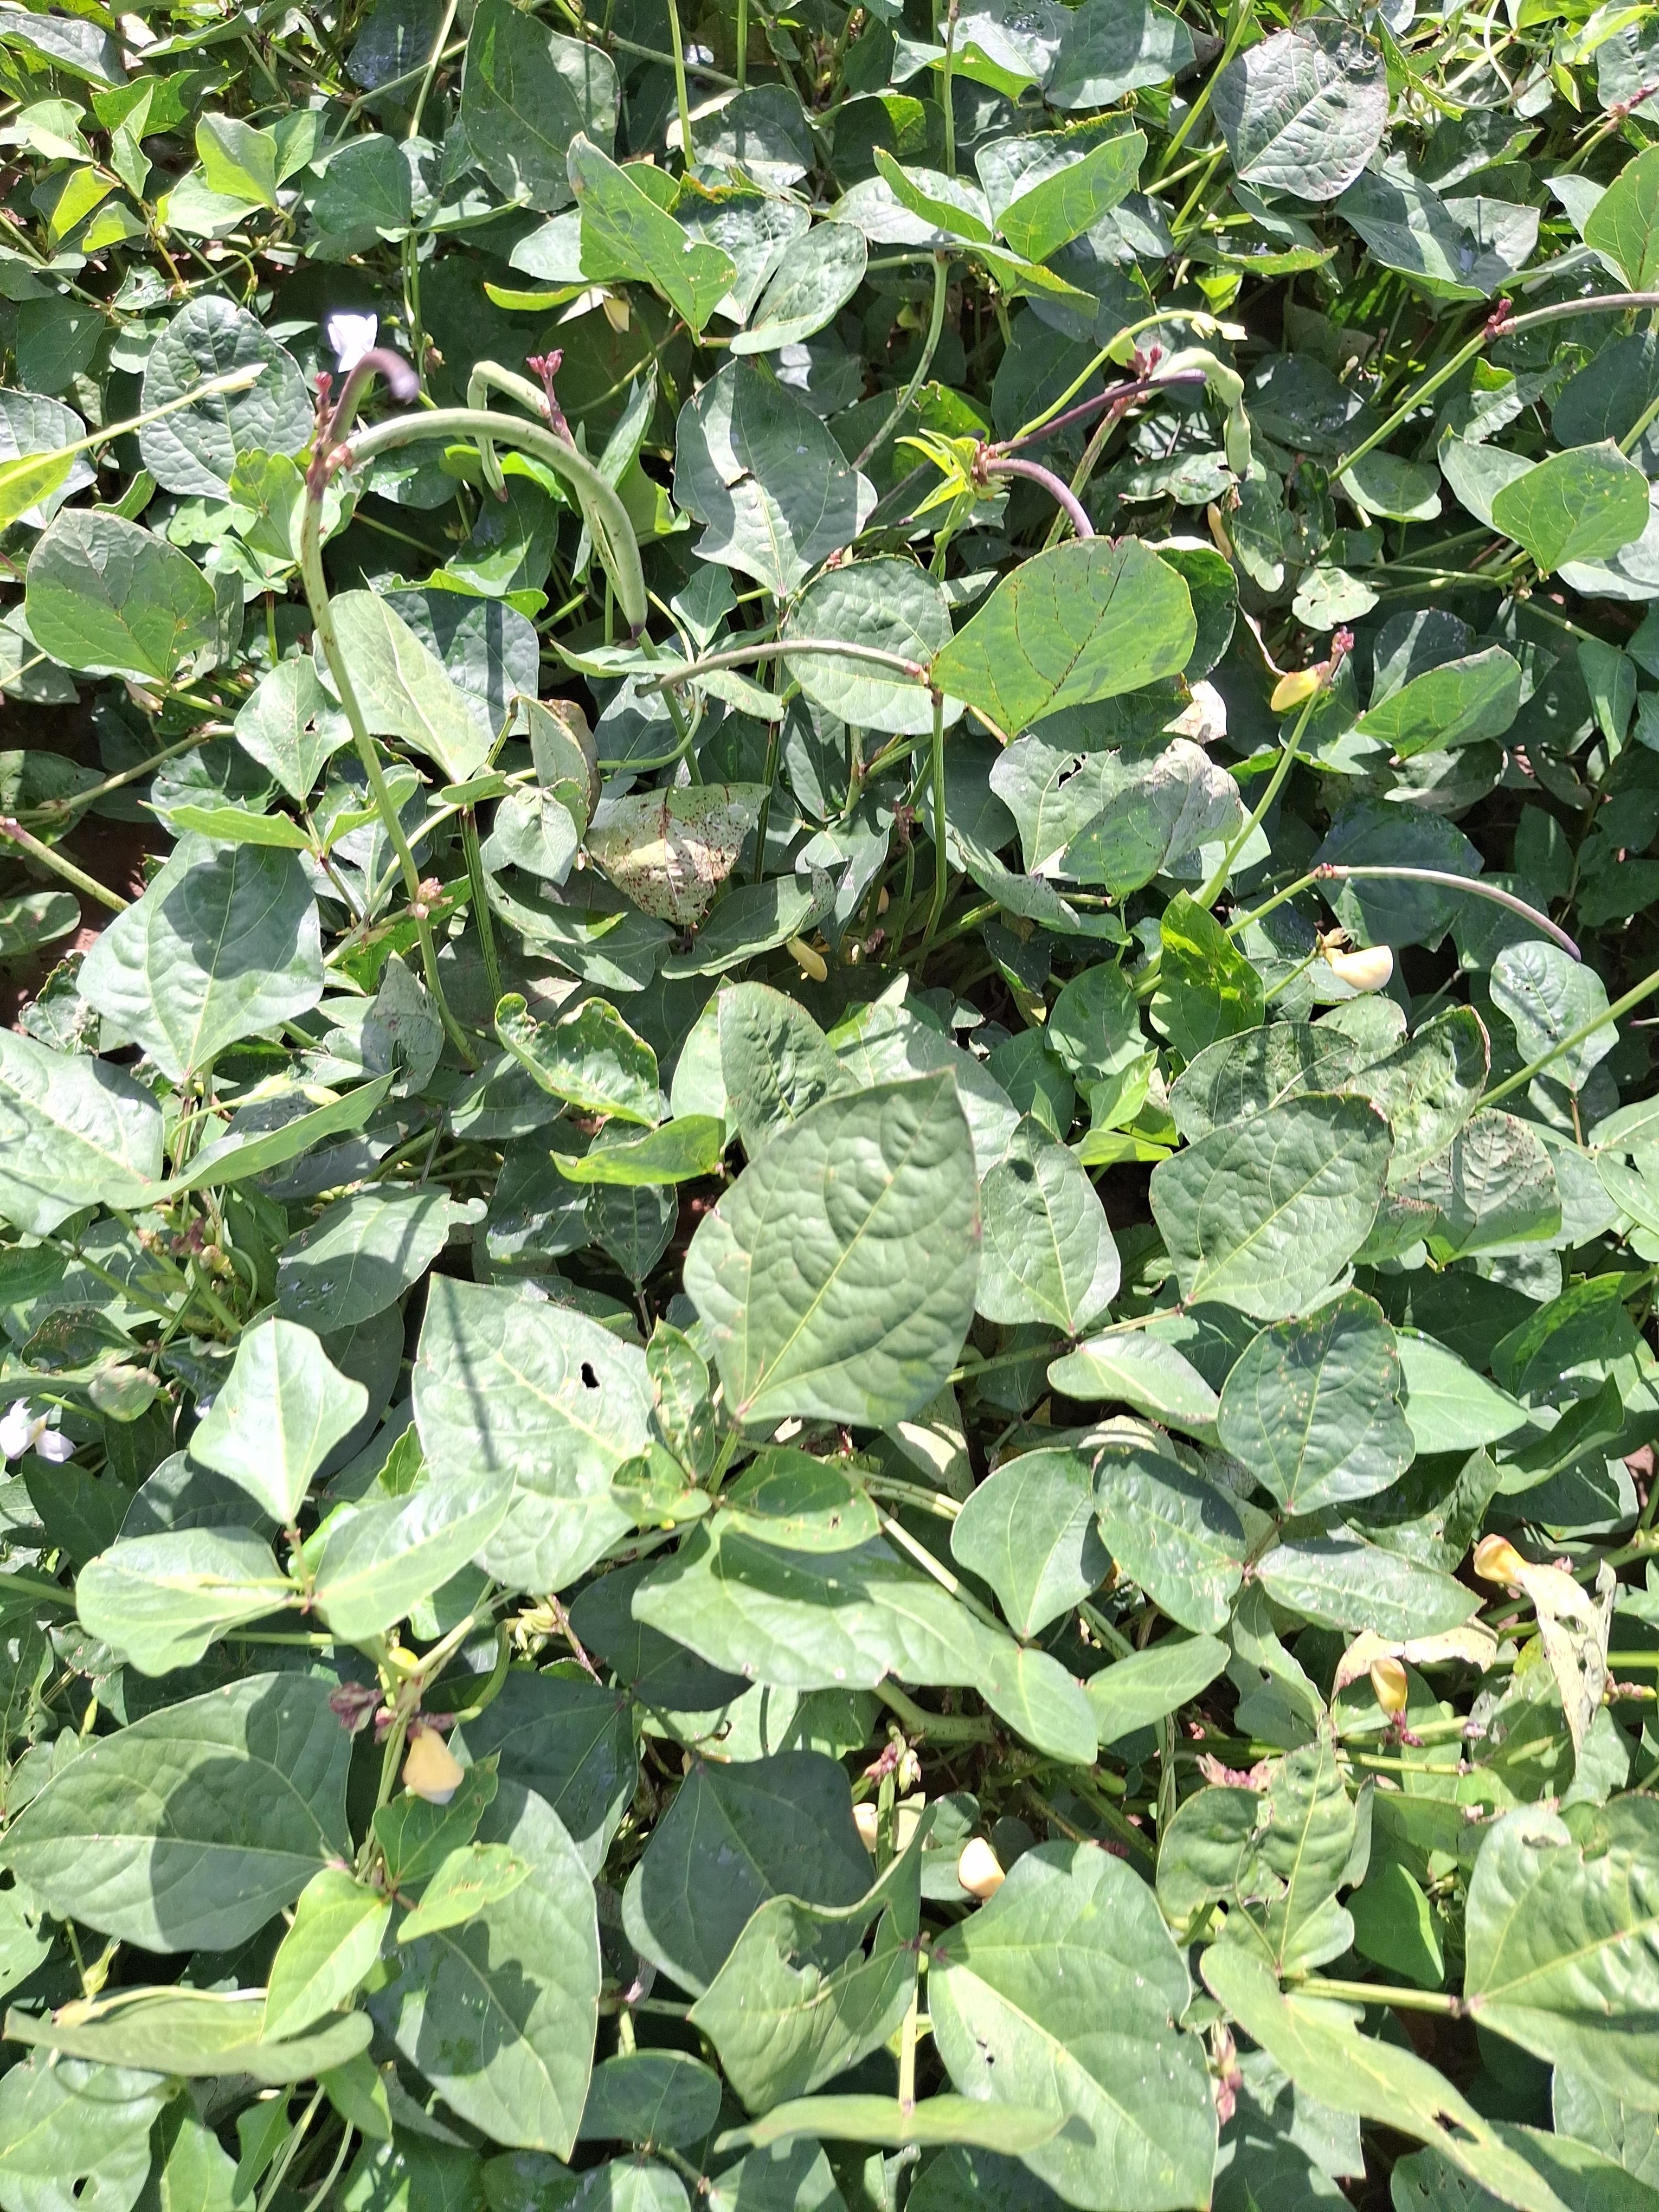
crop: cowpea
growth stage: development pod
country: Nigeria
